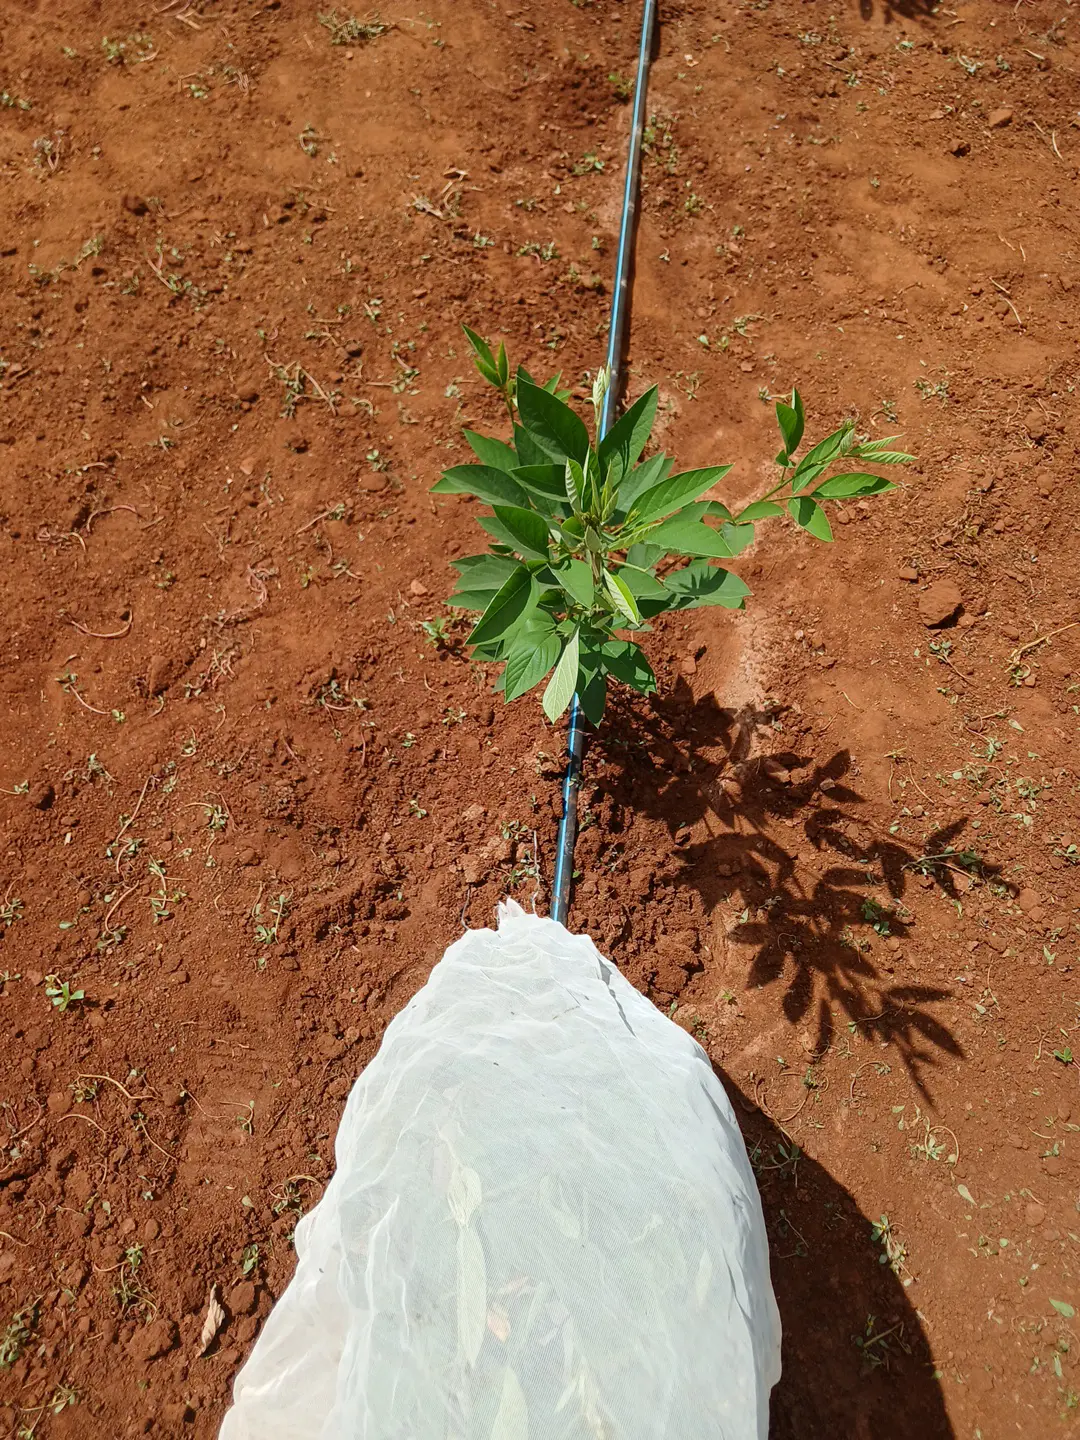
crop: pigeonpea
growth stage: vegetative
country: Kenya
